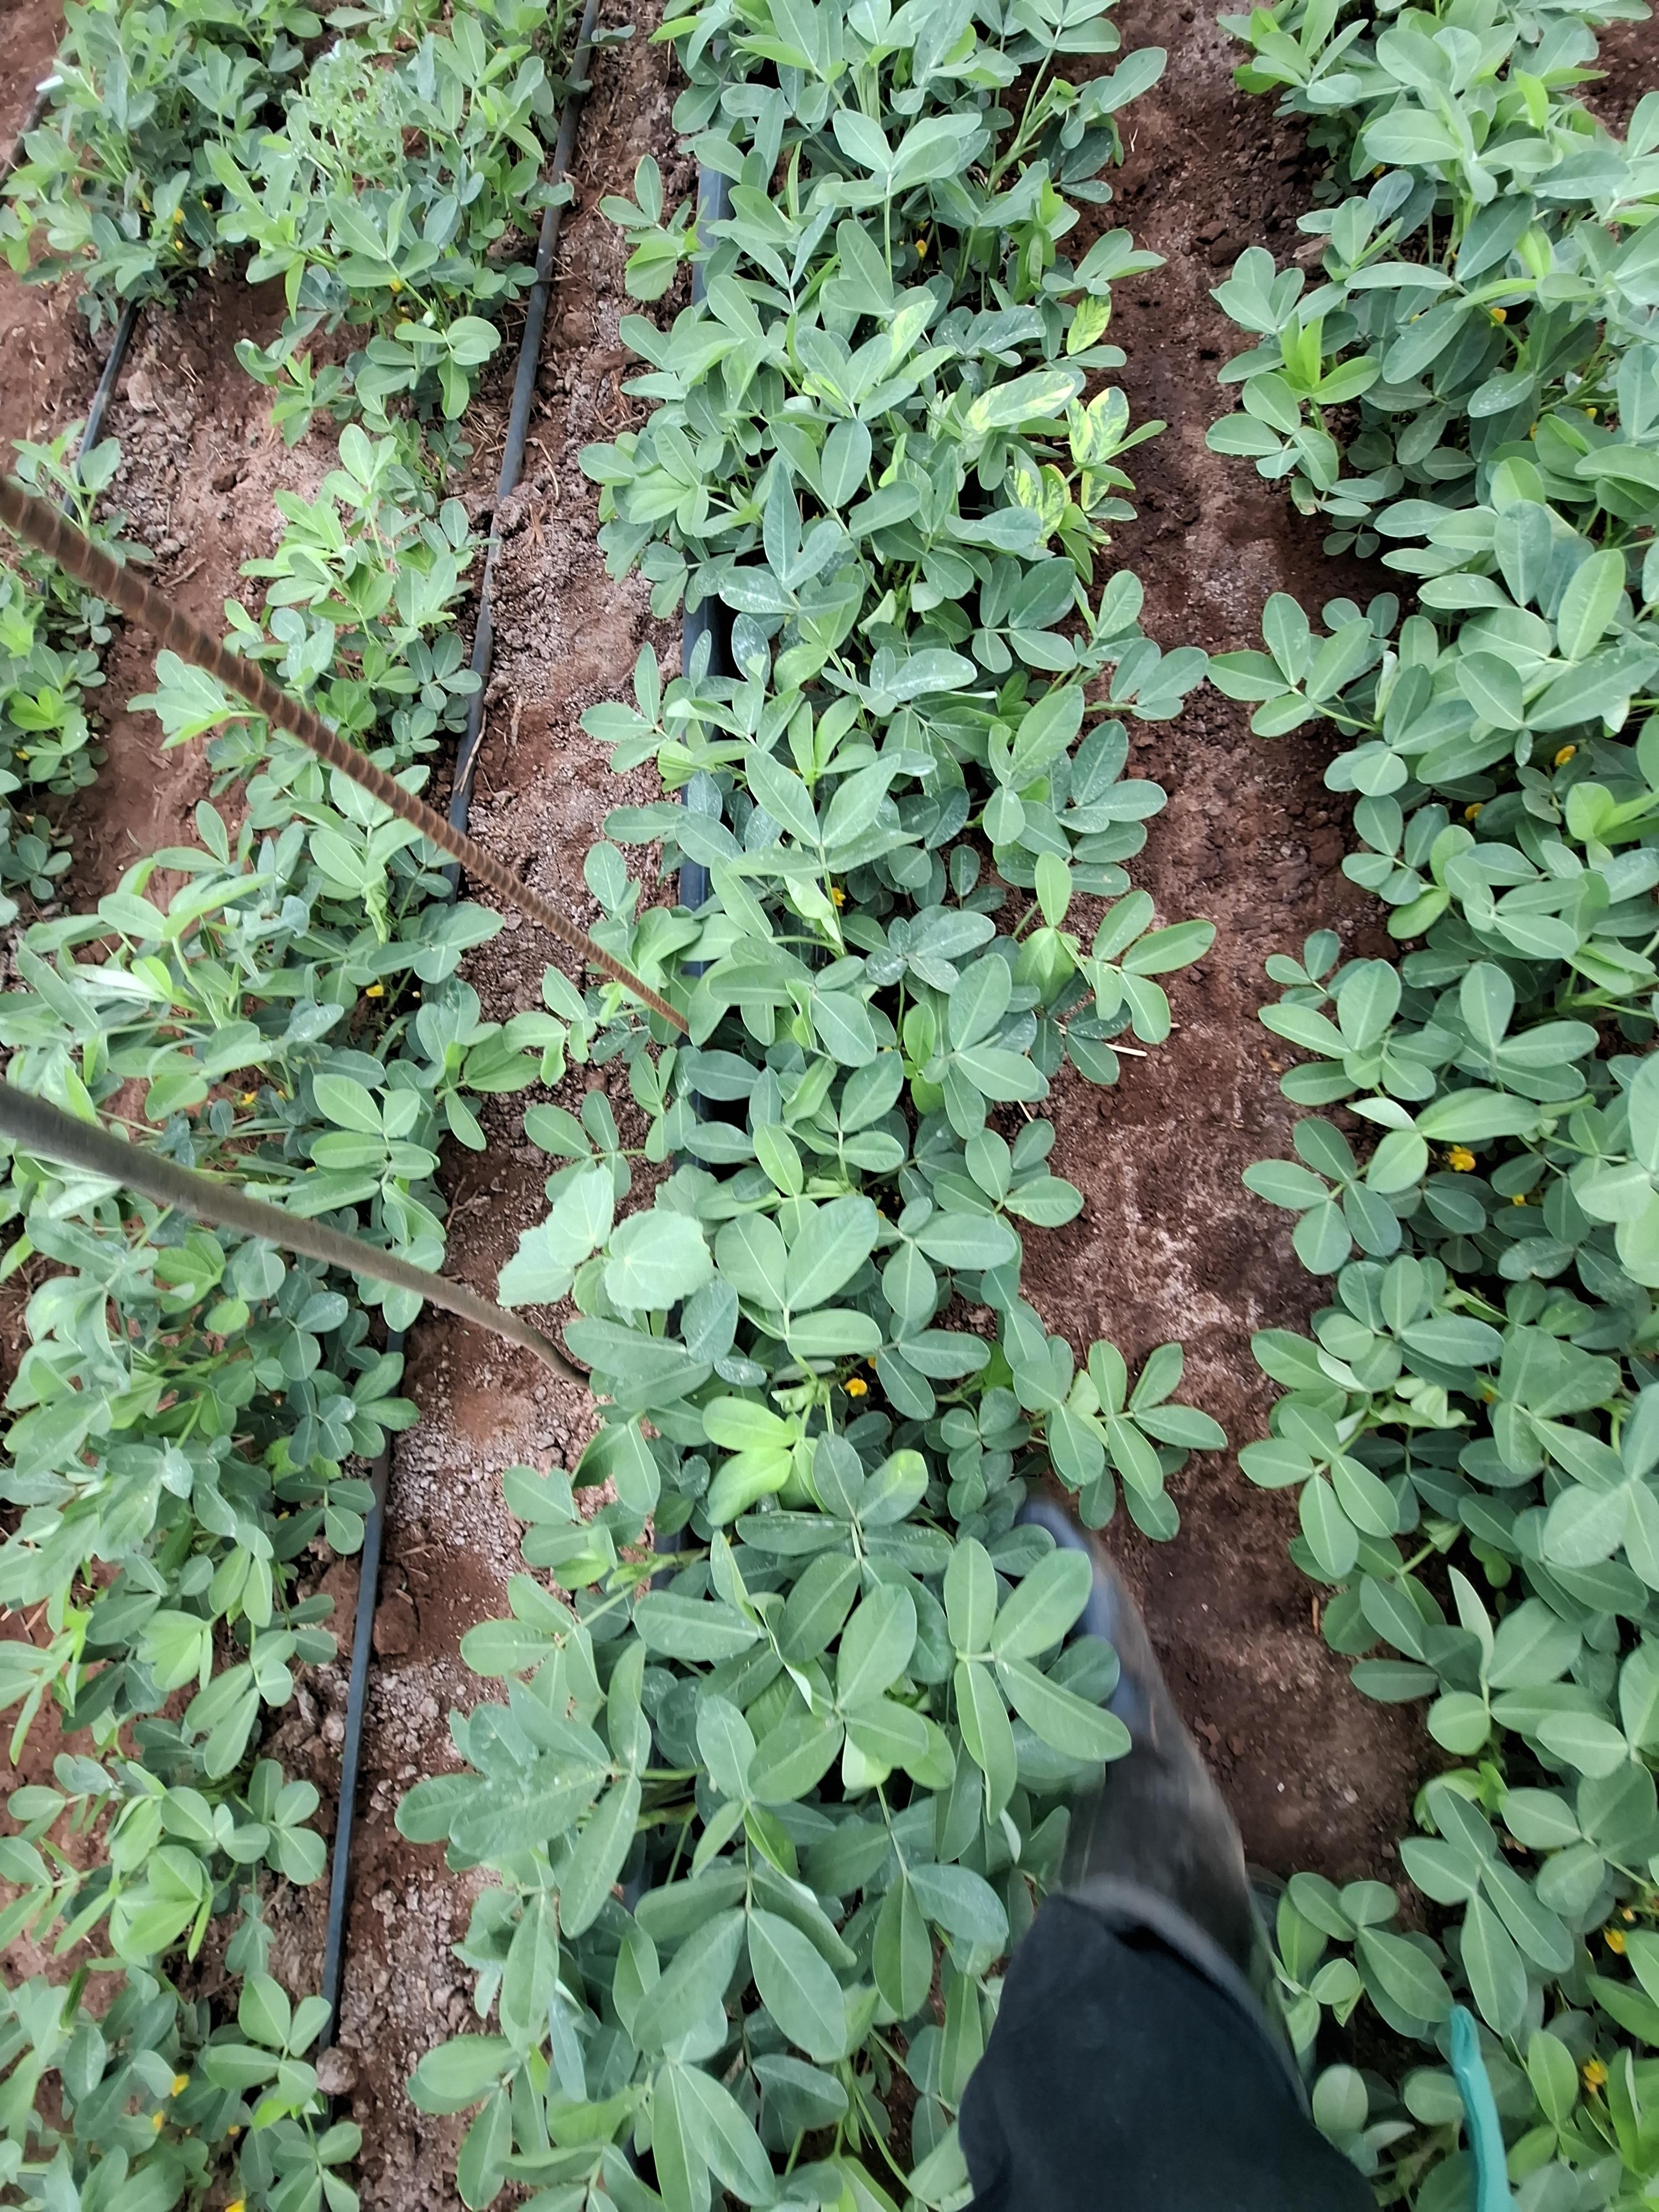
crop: groundnut
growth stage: flowering
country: Kenya
